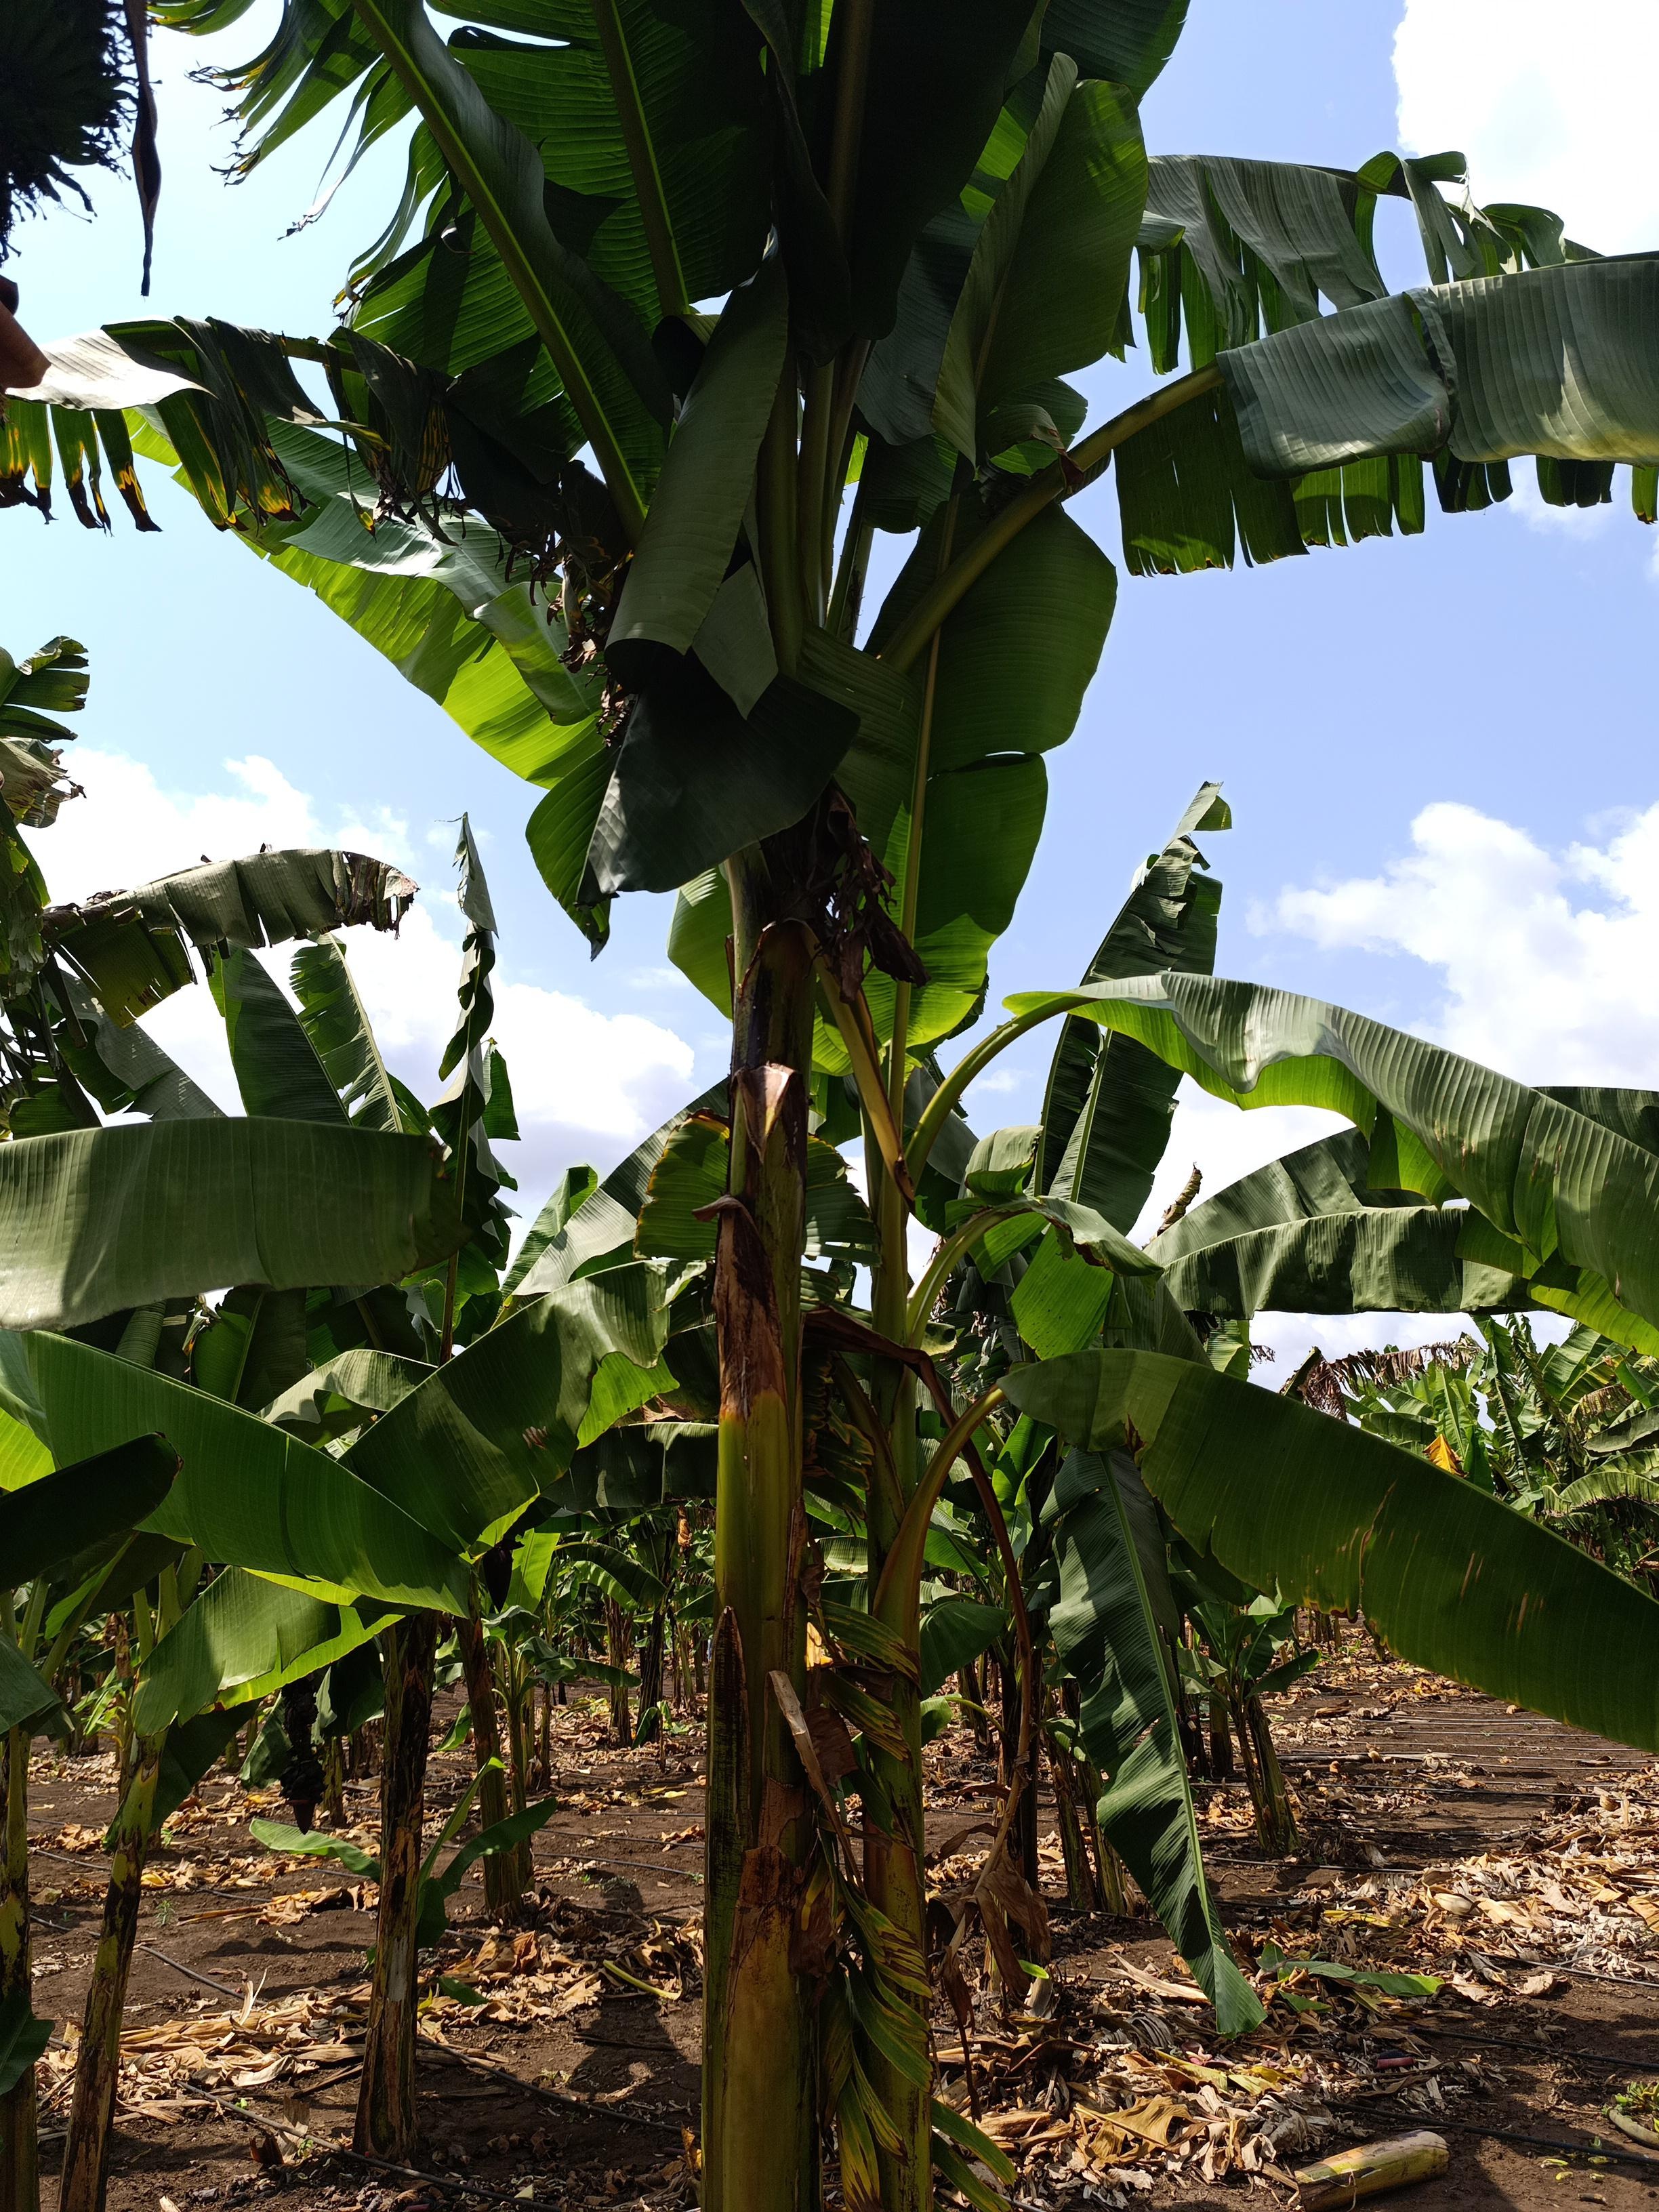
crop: banana
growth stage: vegetative
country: Tanzania
